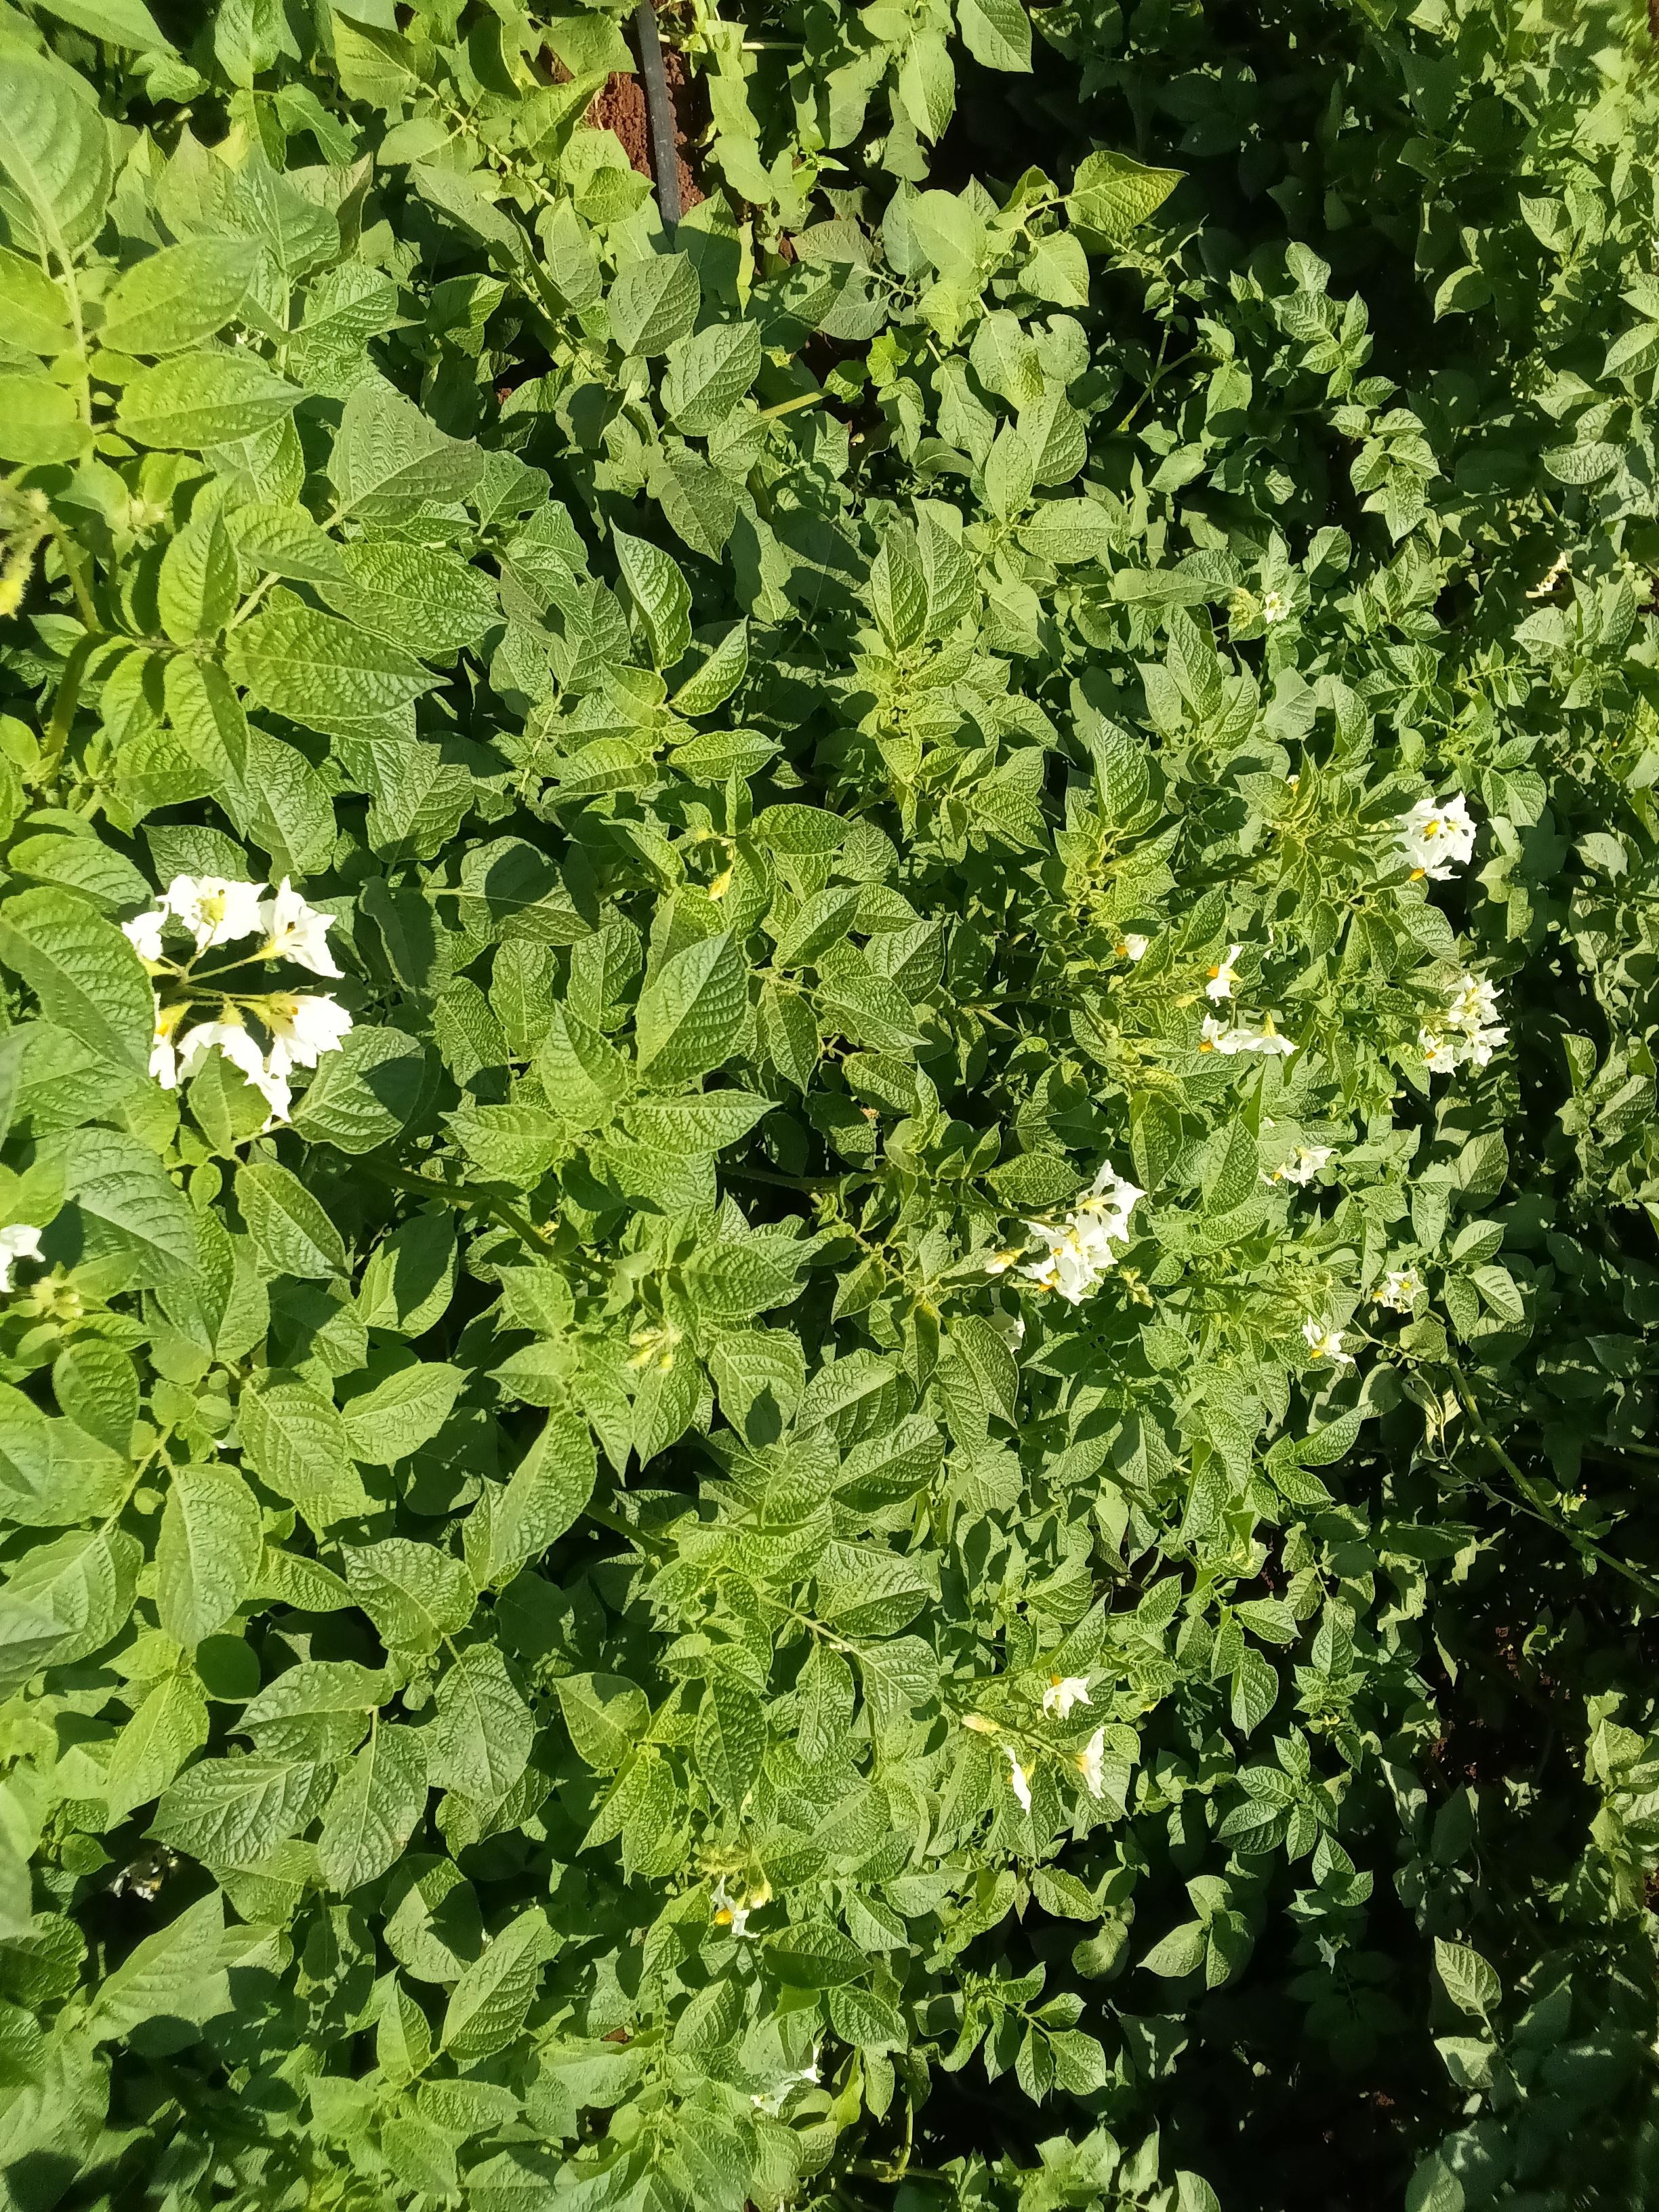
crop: potato
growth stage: flowering
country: Kenya
